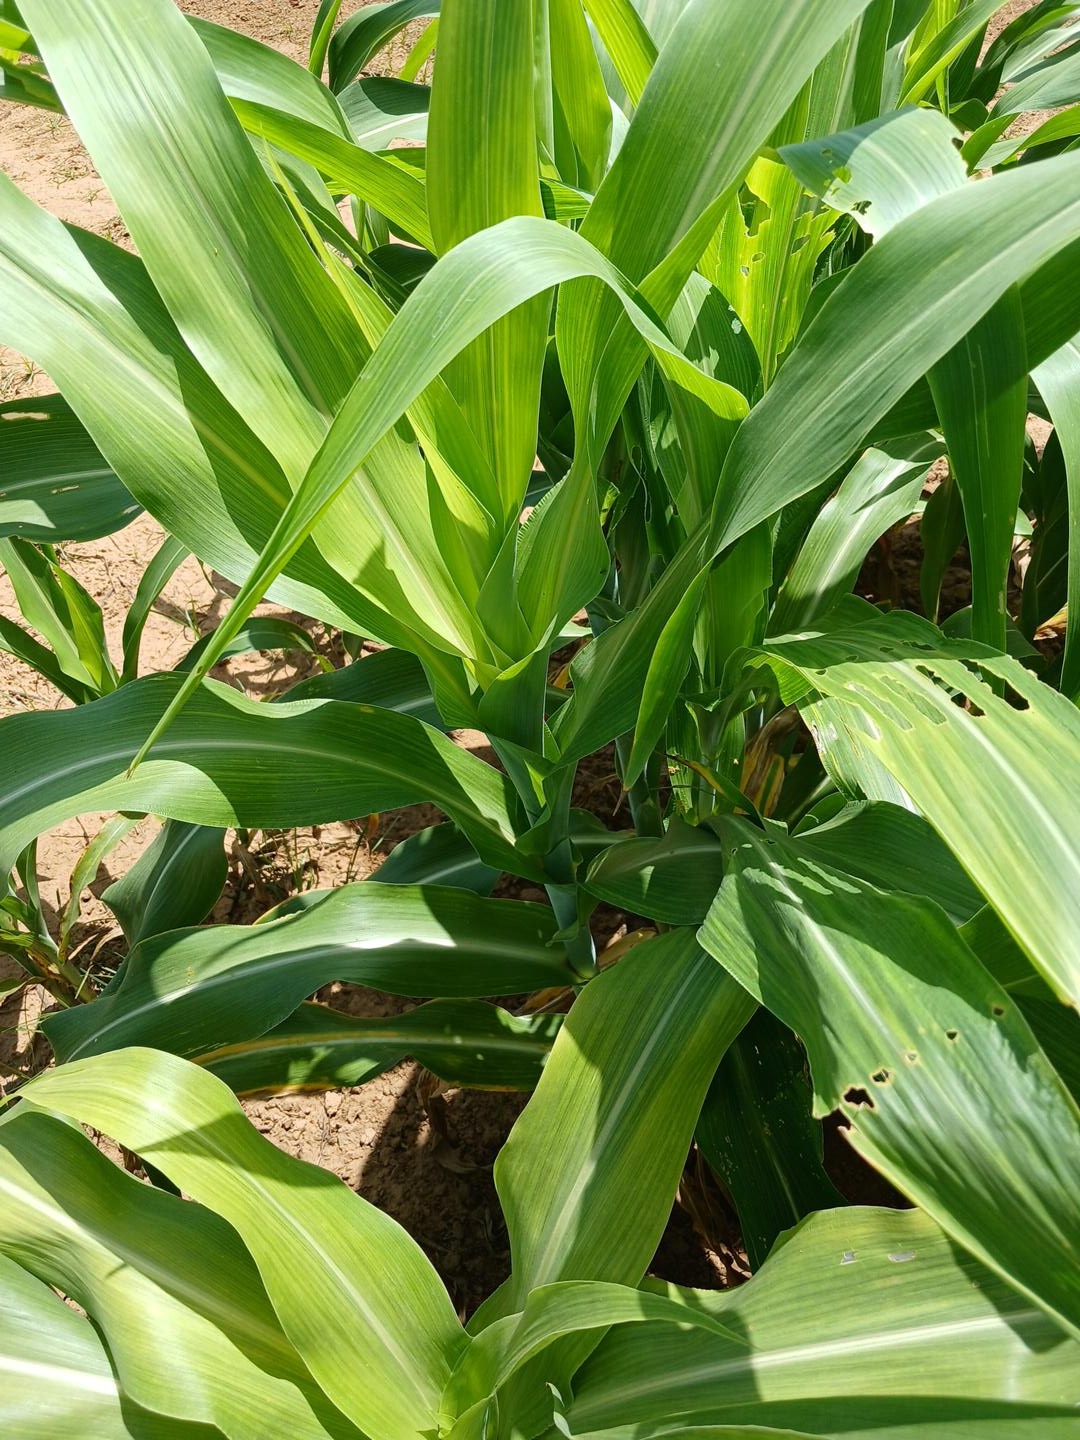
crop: sorghum
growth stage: vegetative
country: Senegal
